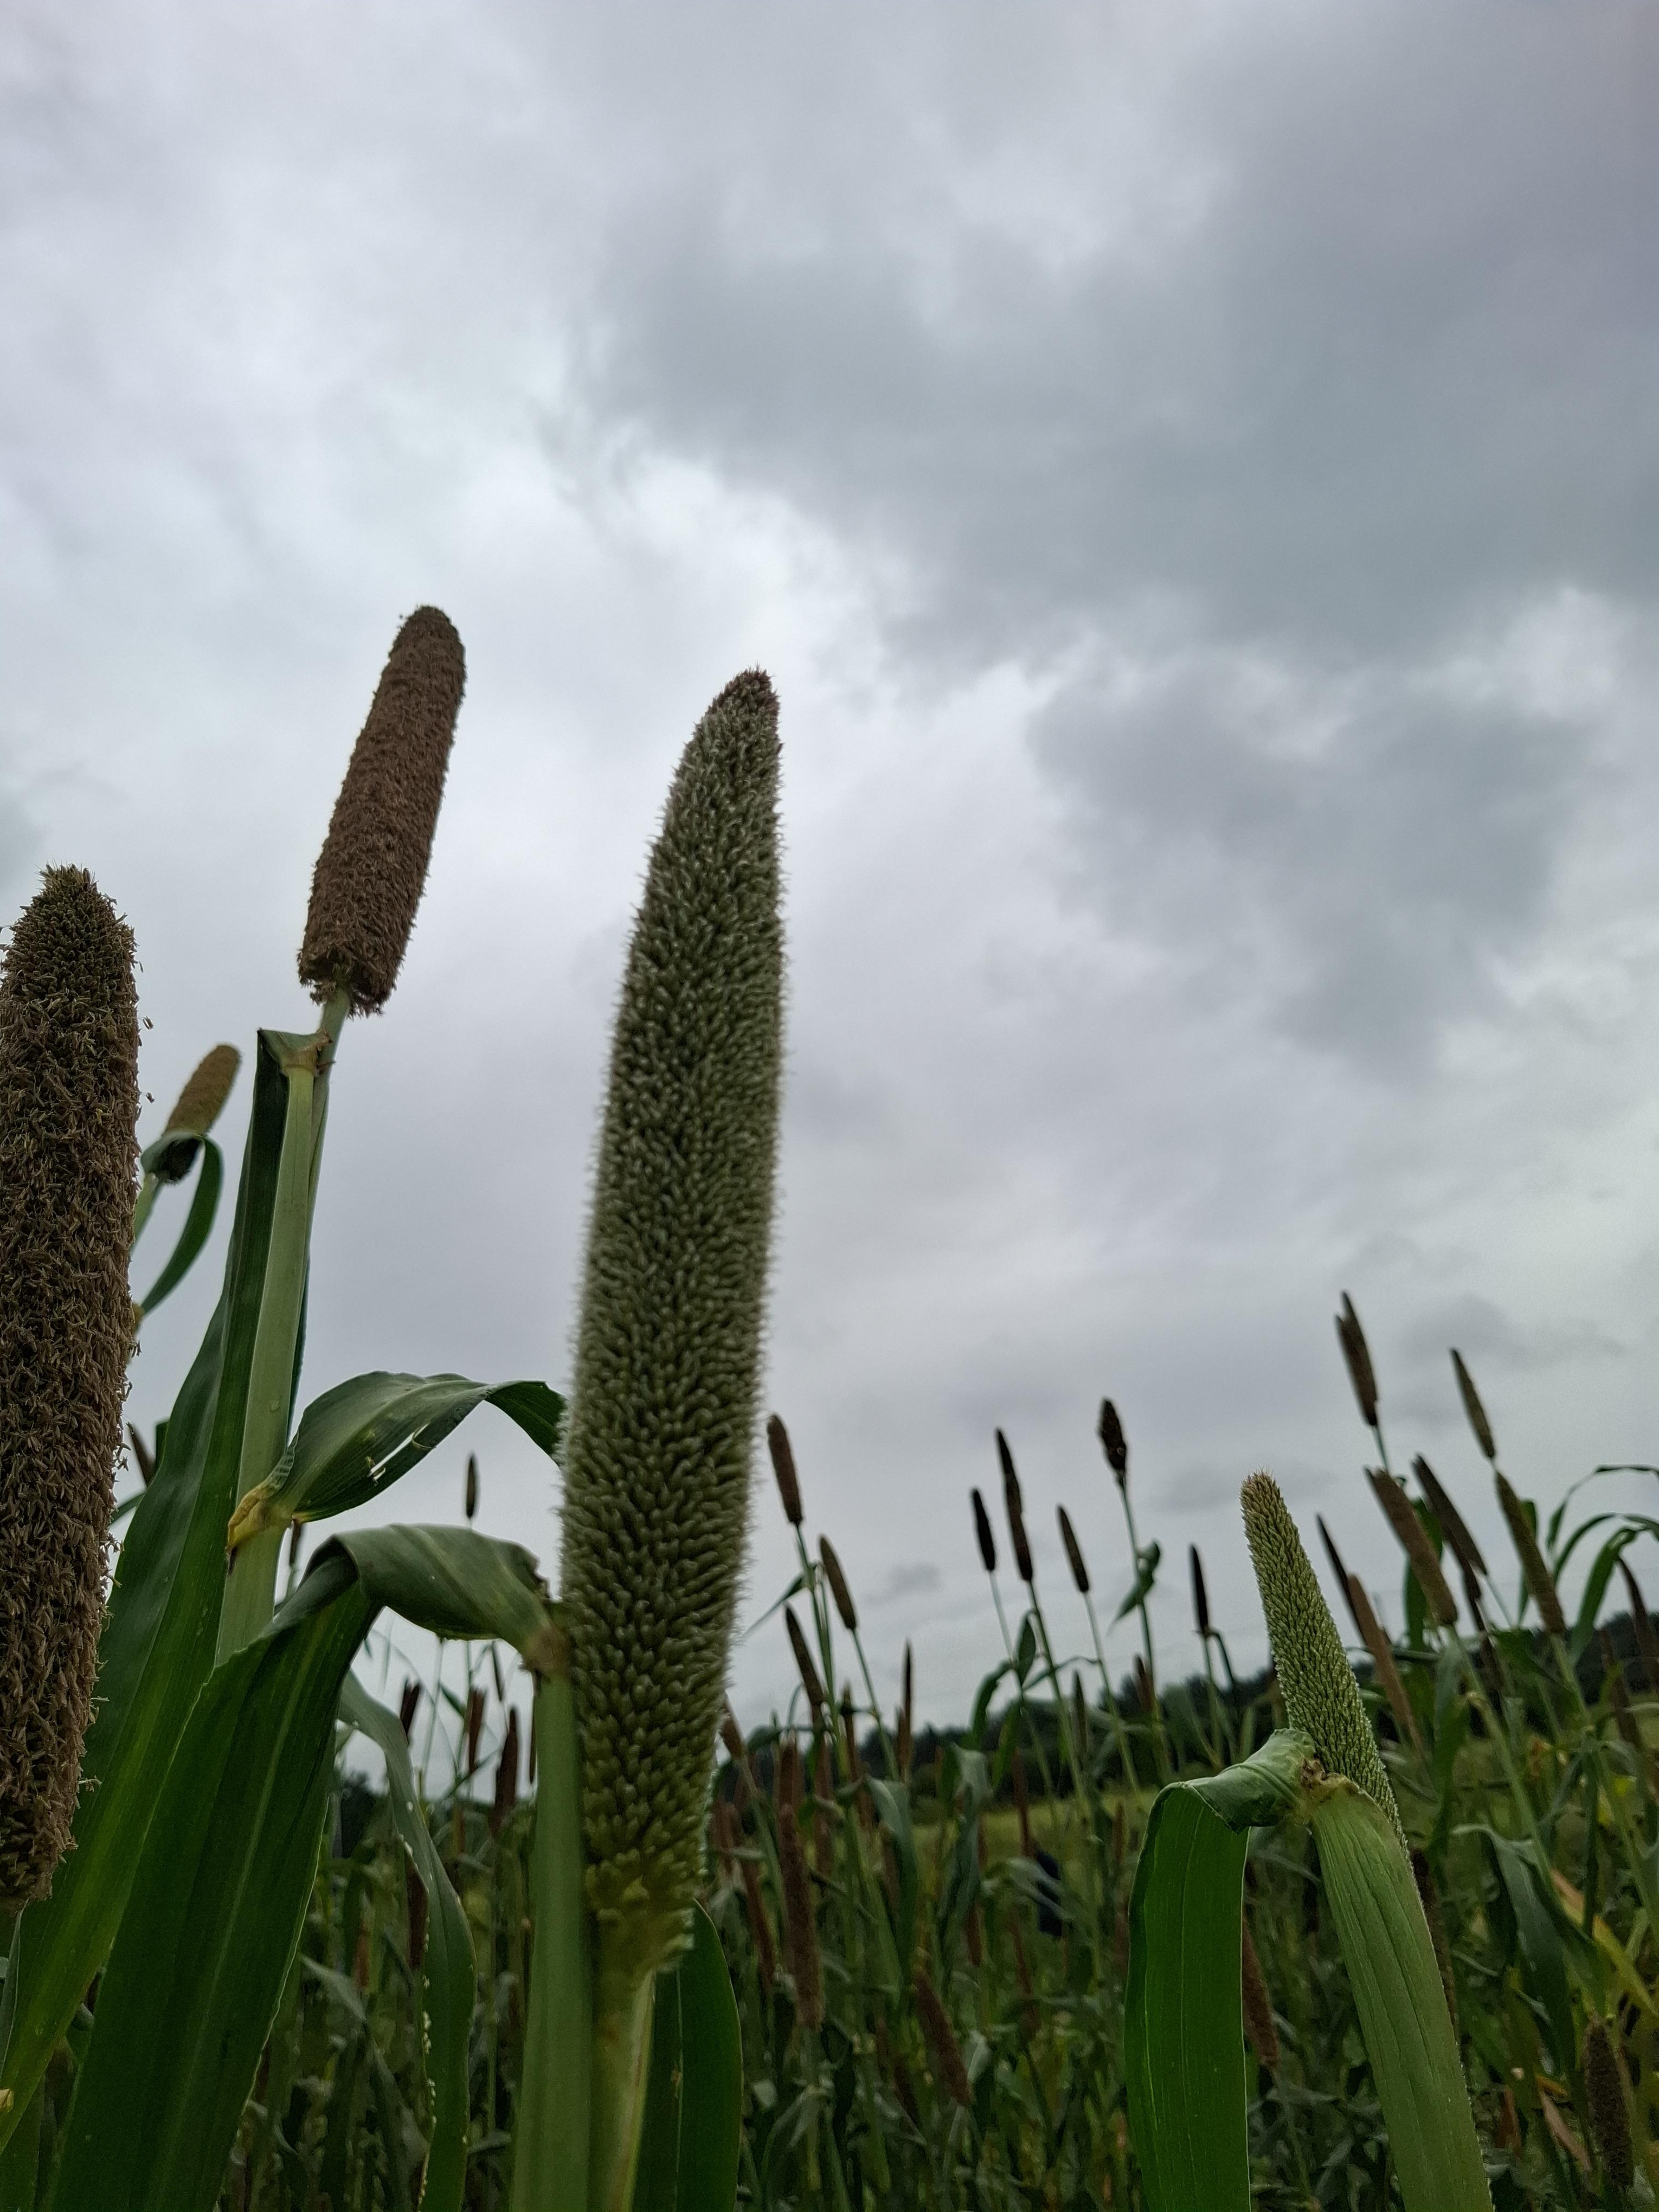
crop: sorghum
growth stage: harvest maturity
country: Tanzania
